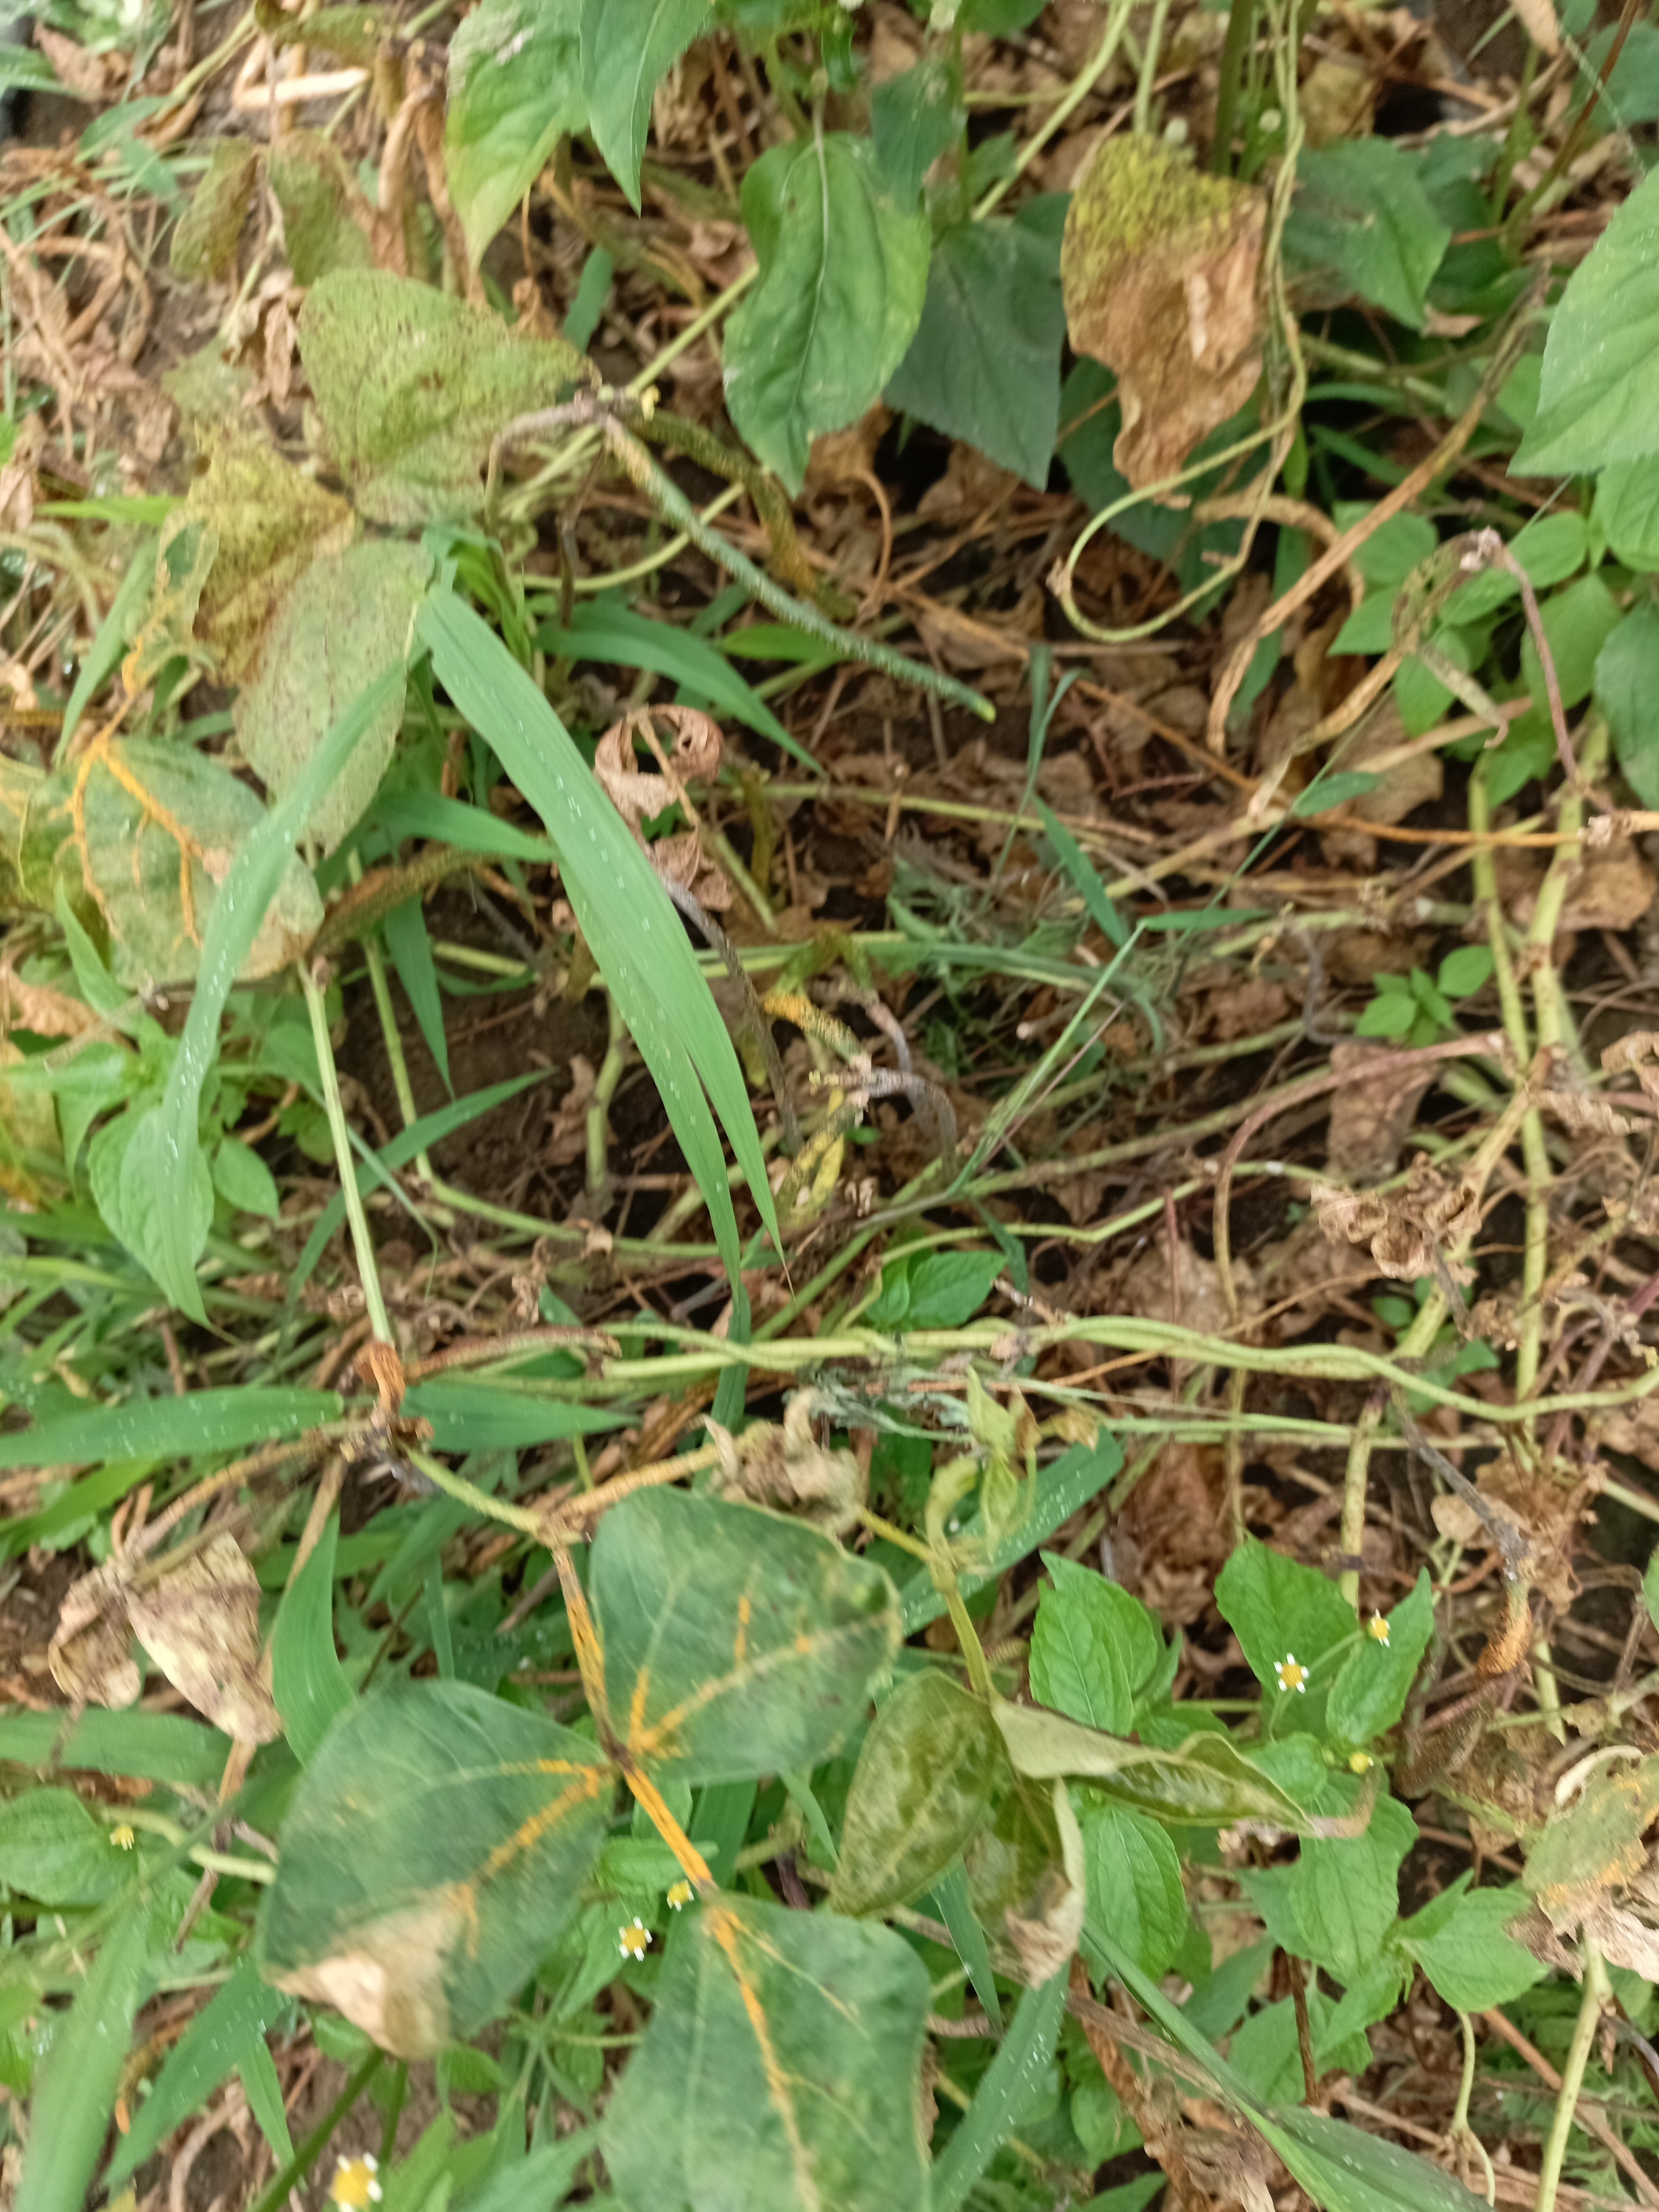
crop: cowpea
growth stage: development pod
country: Tanzania
